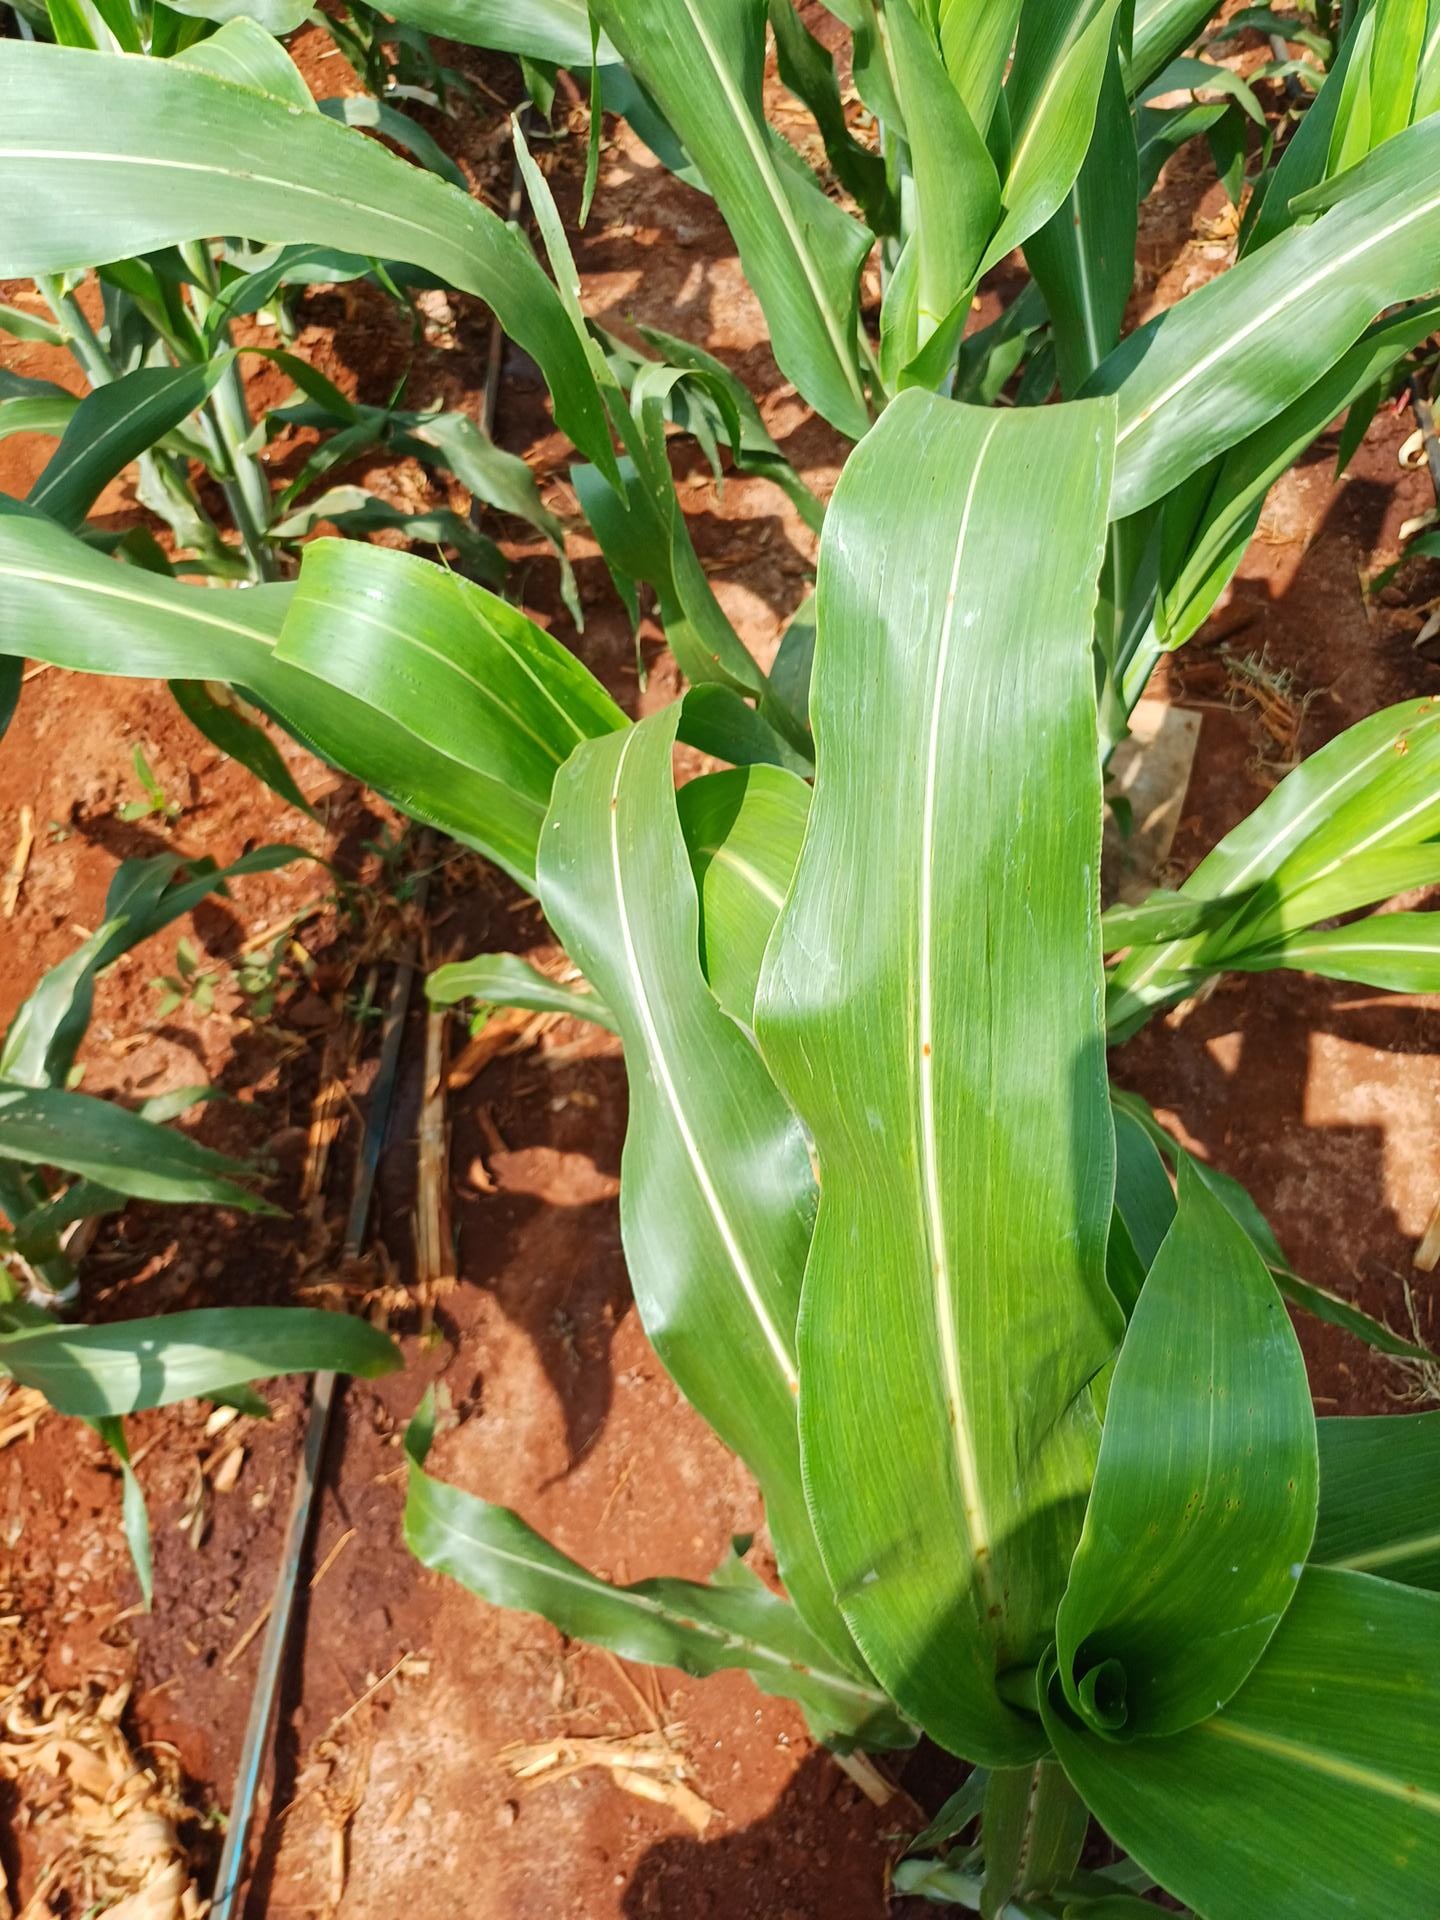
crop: sorghum
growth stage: vegetative
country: Kenya
